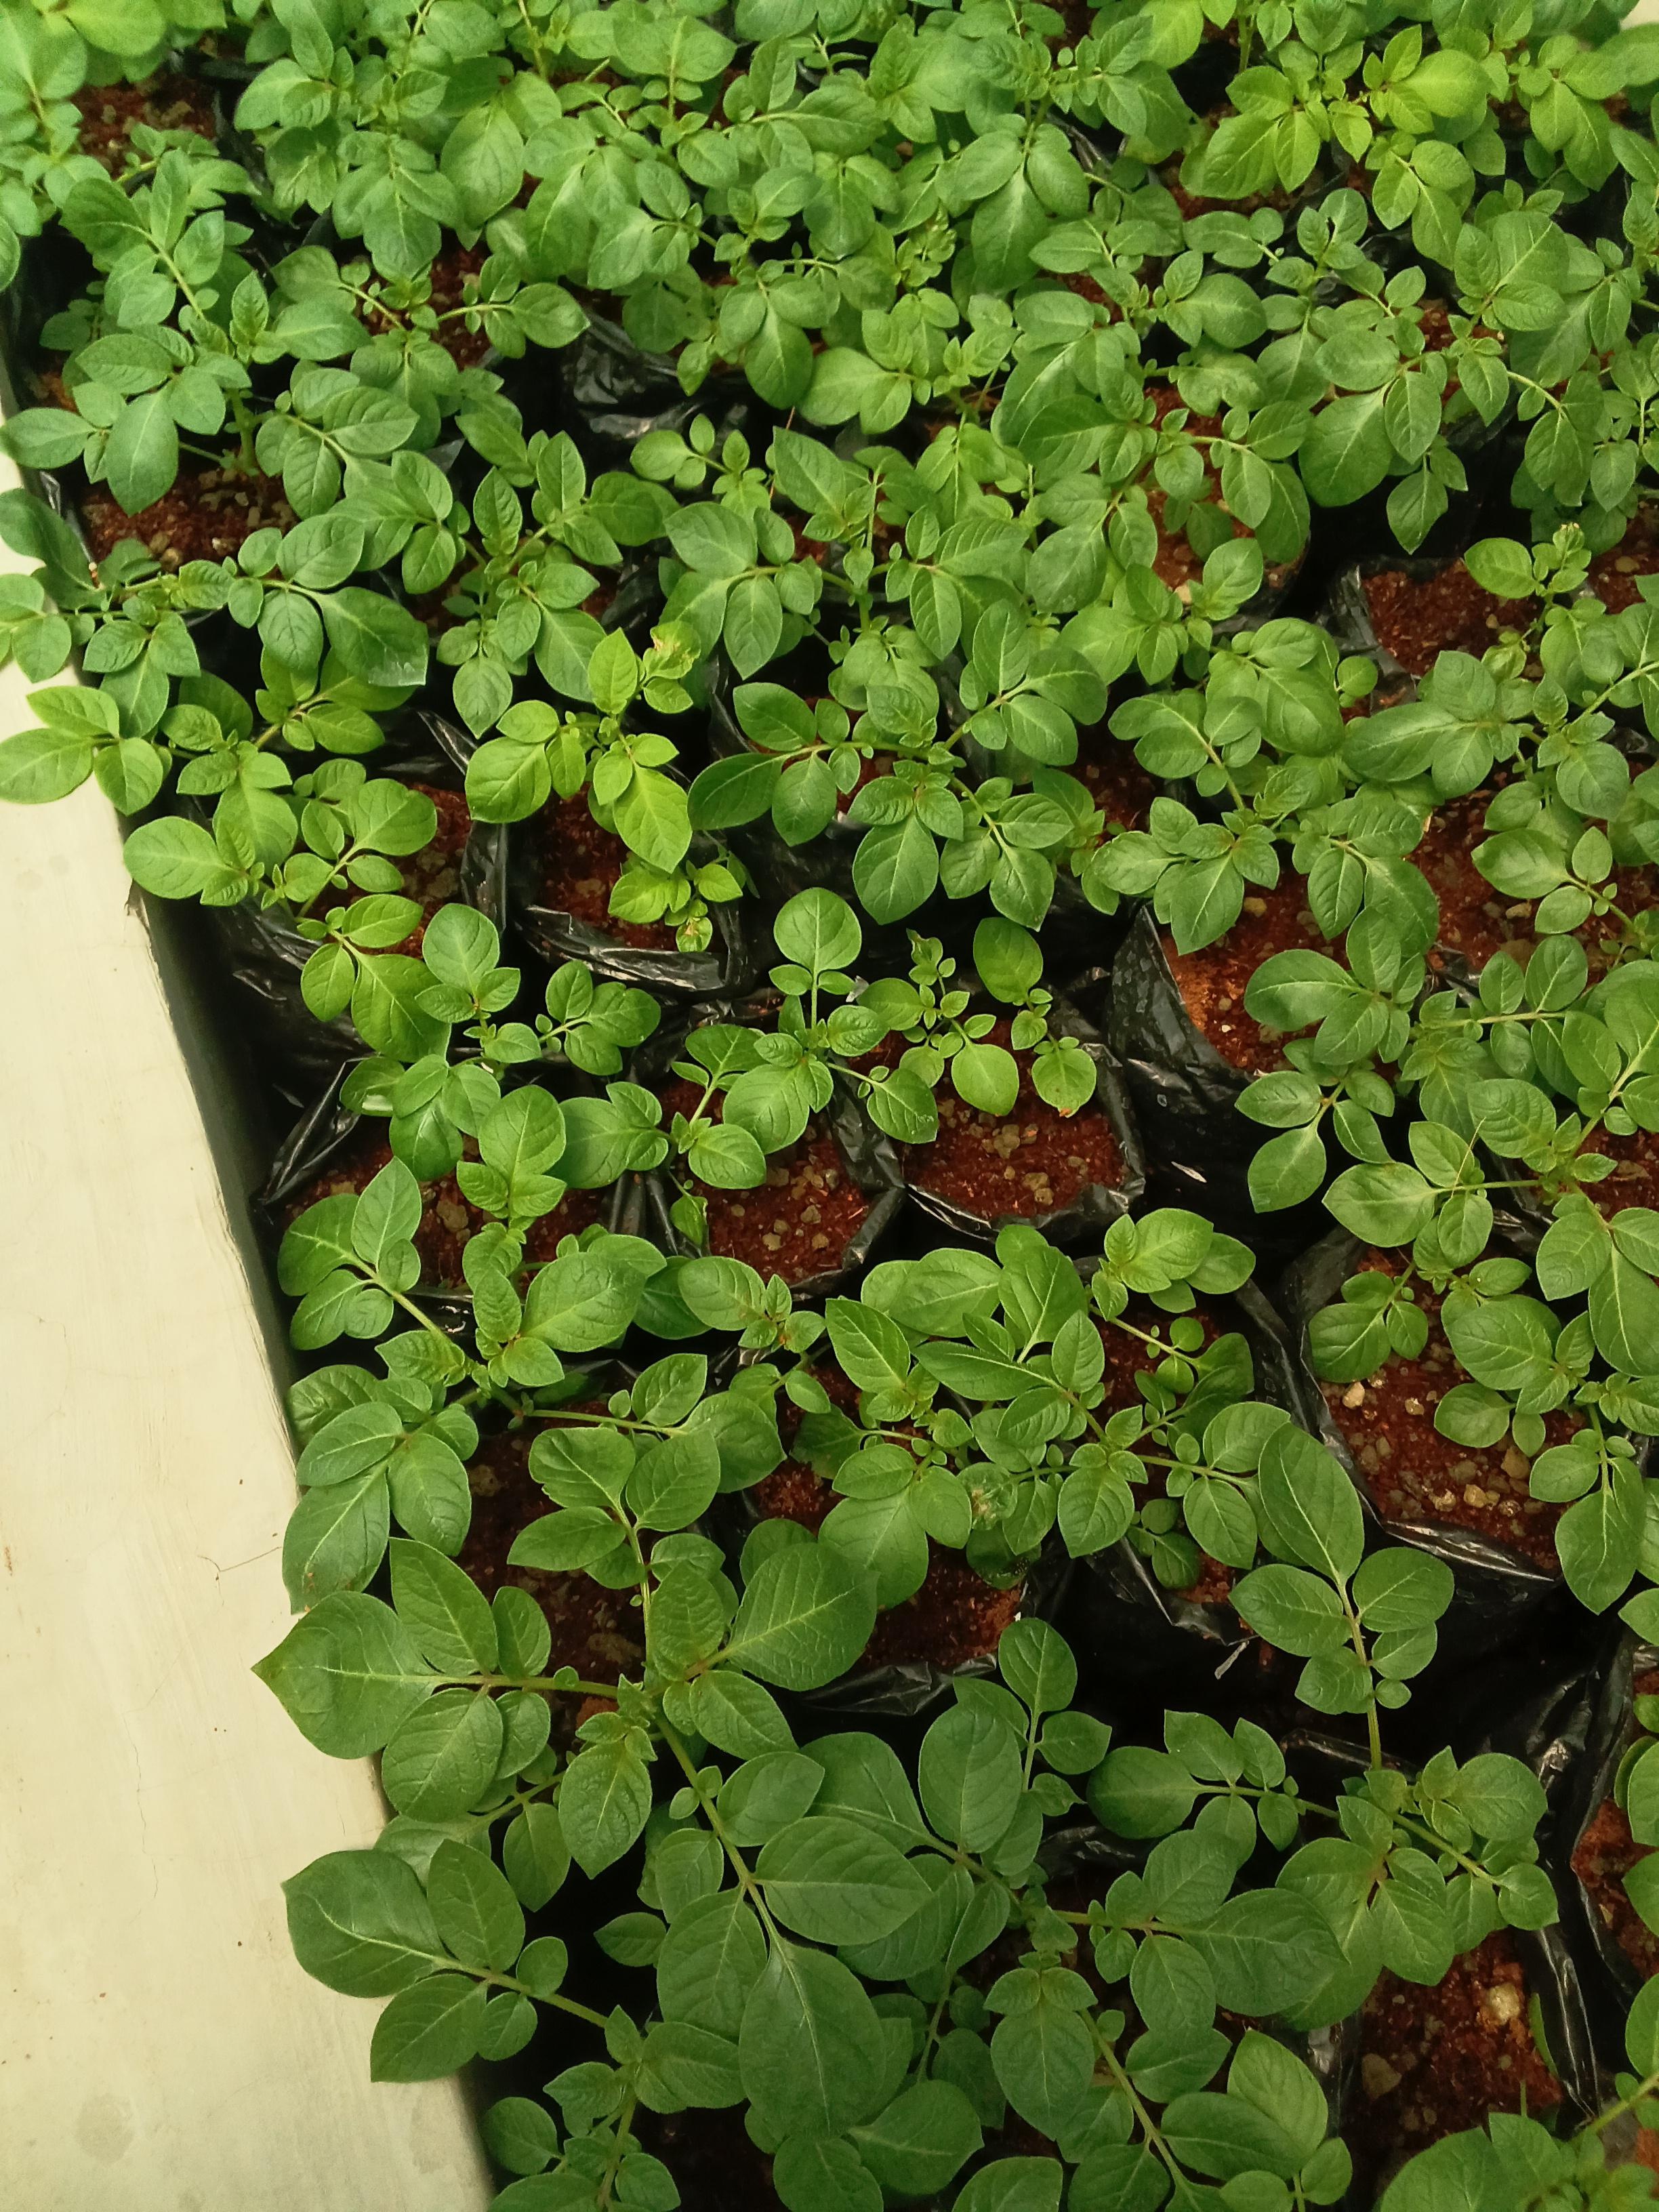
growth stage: emergence sucker
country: Kenya
